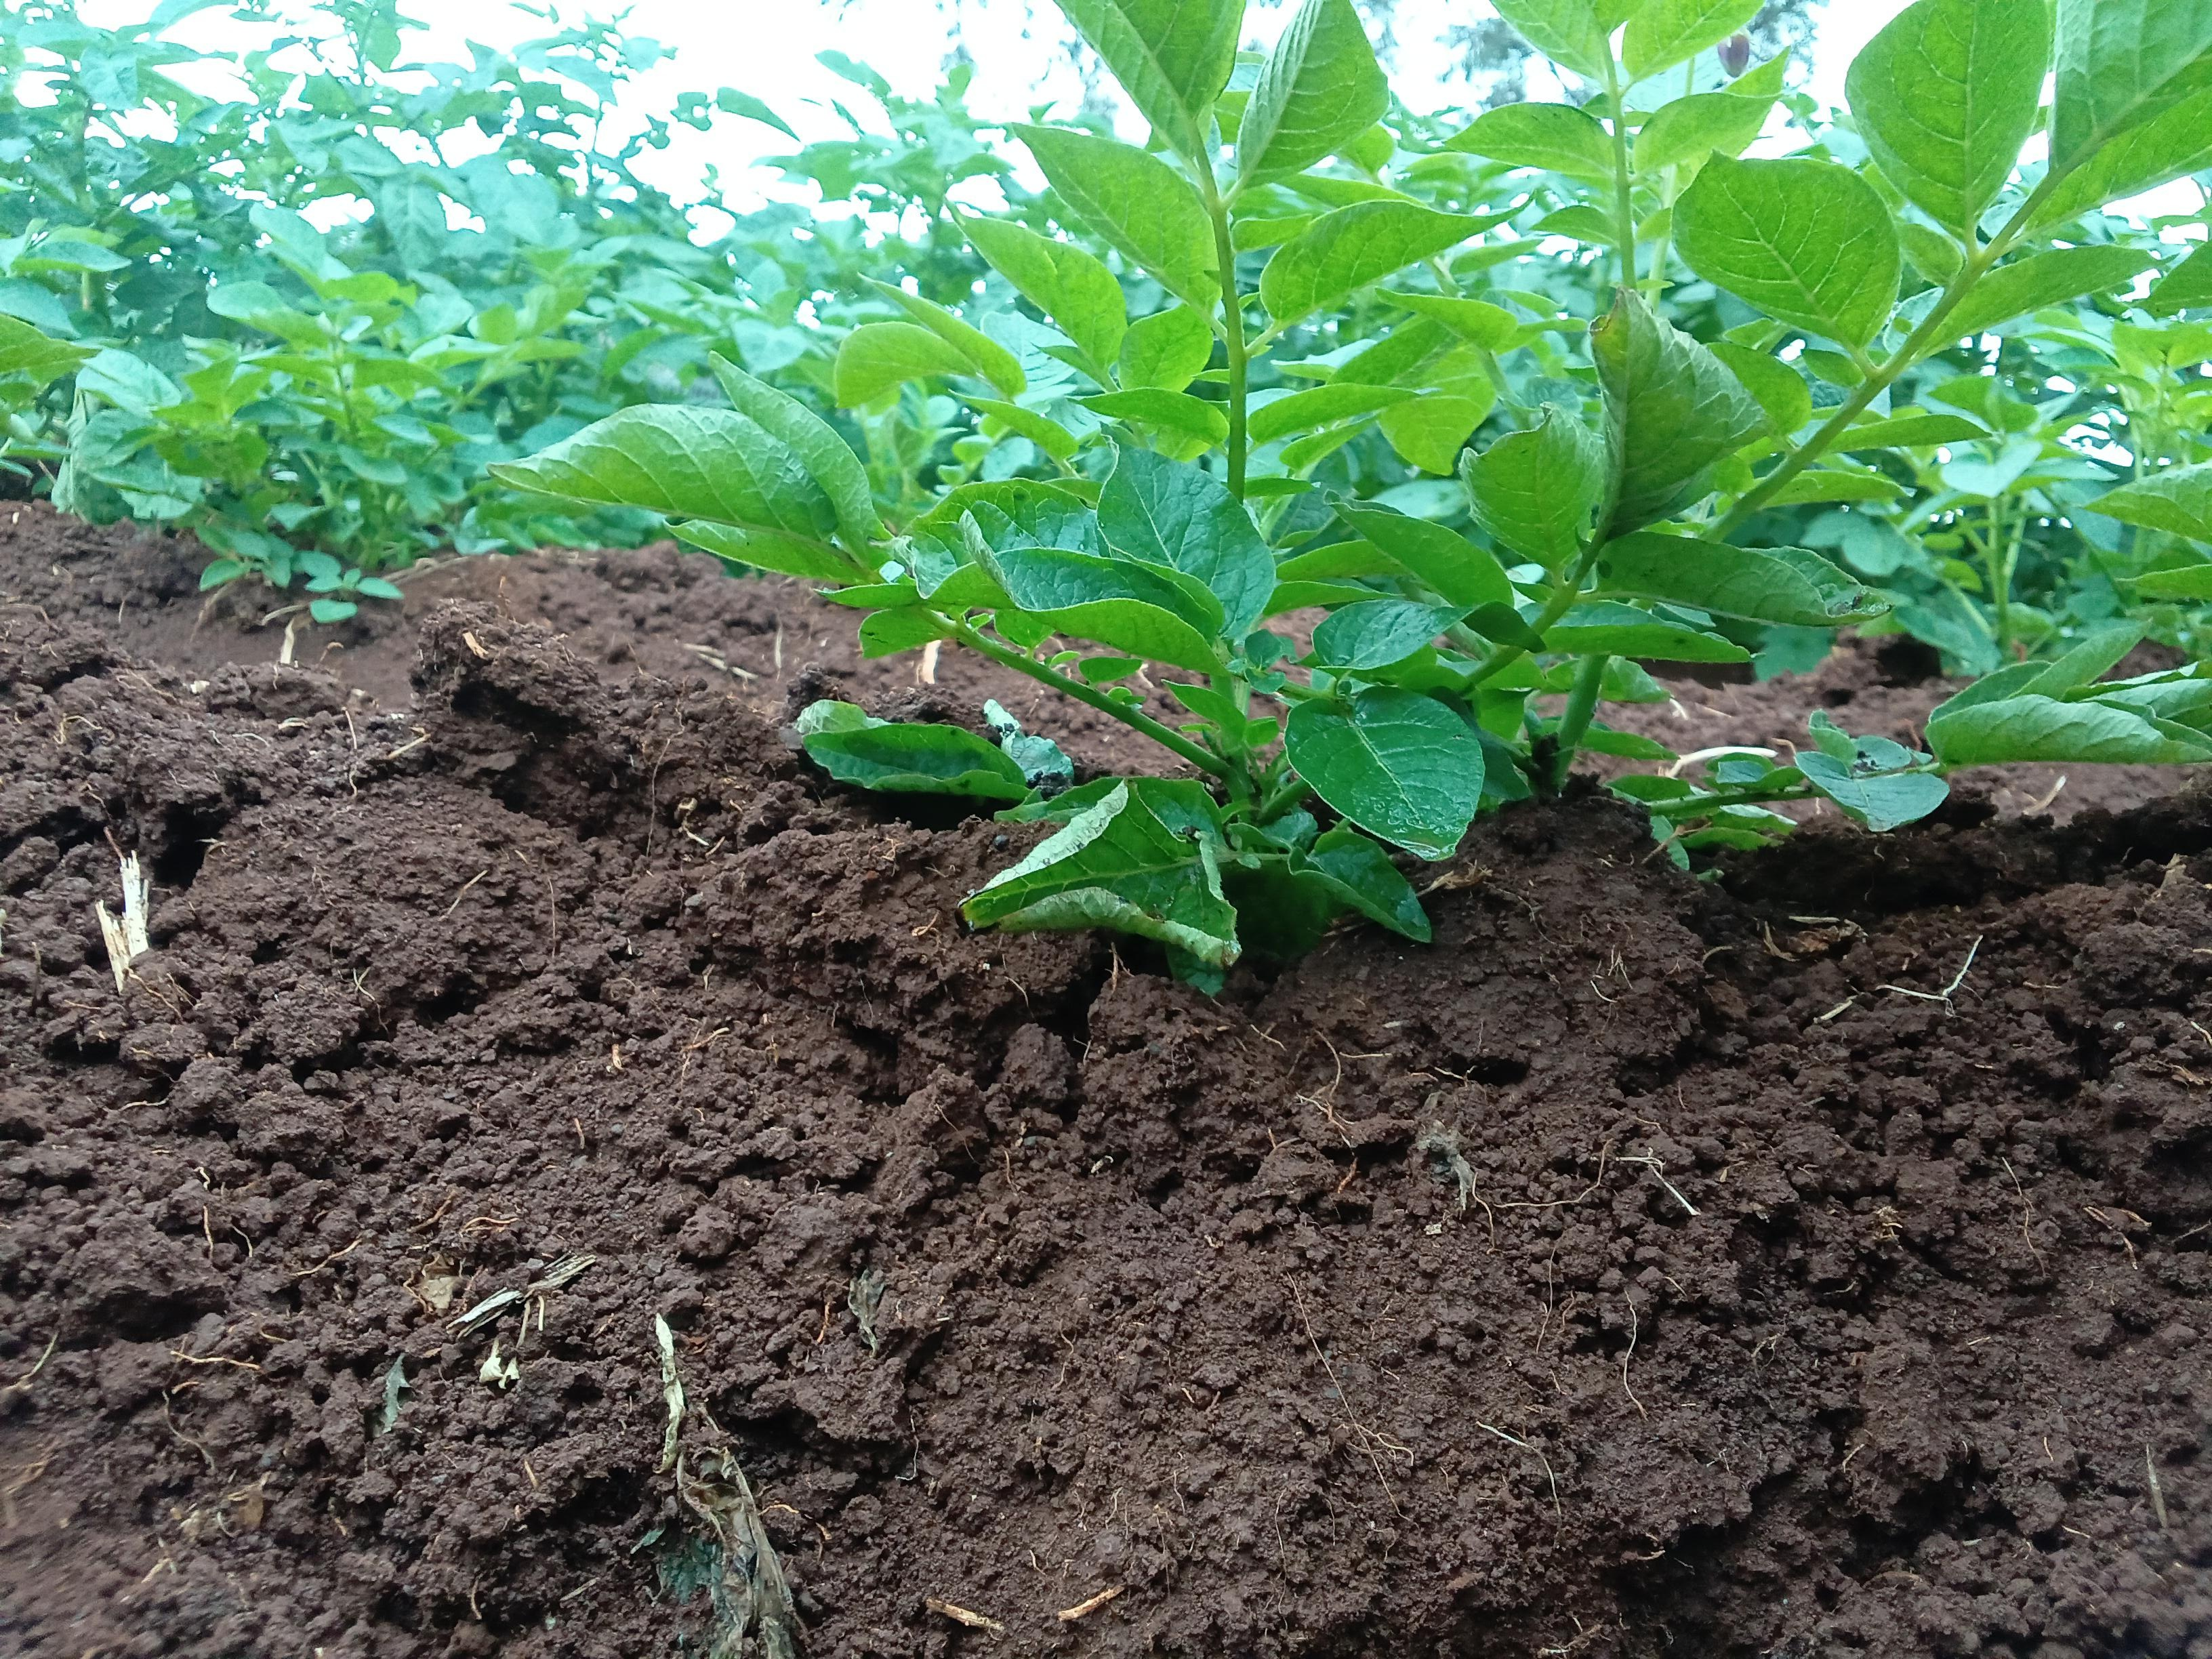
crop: potato
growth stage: vegetative
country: Kenya
